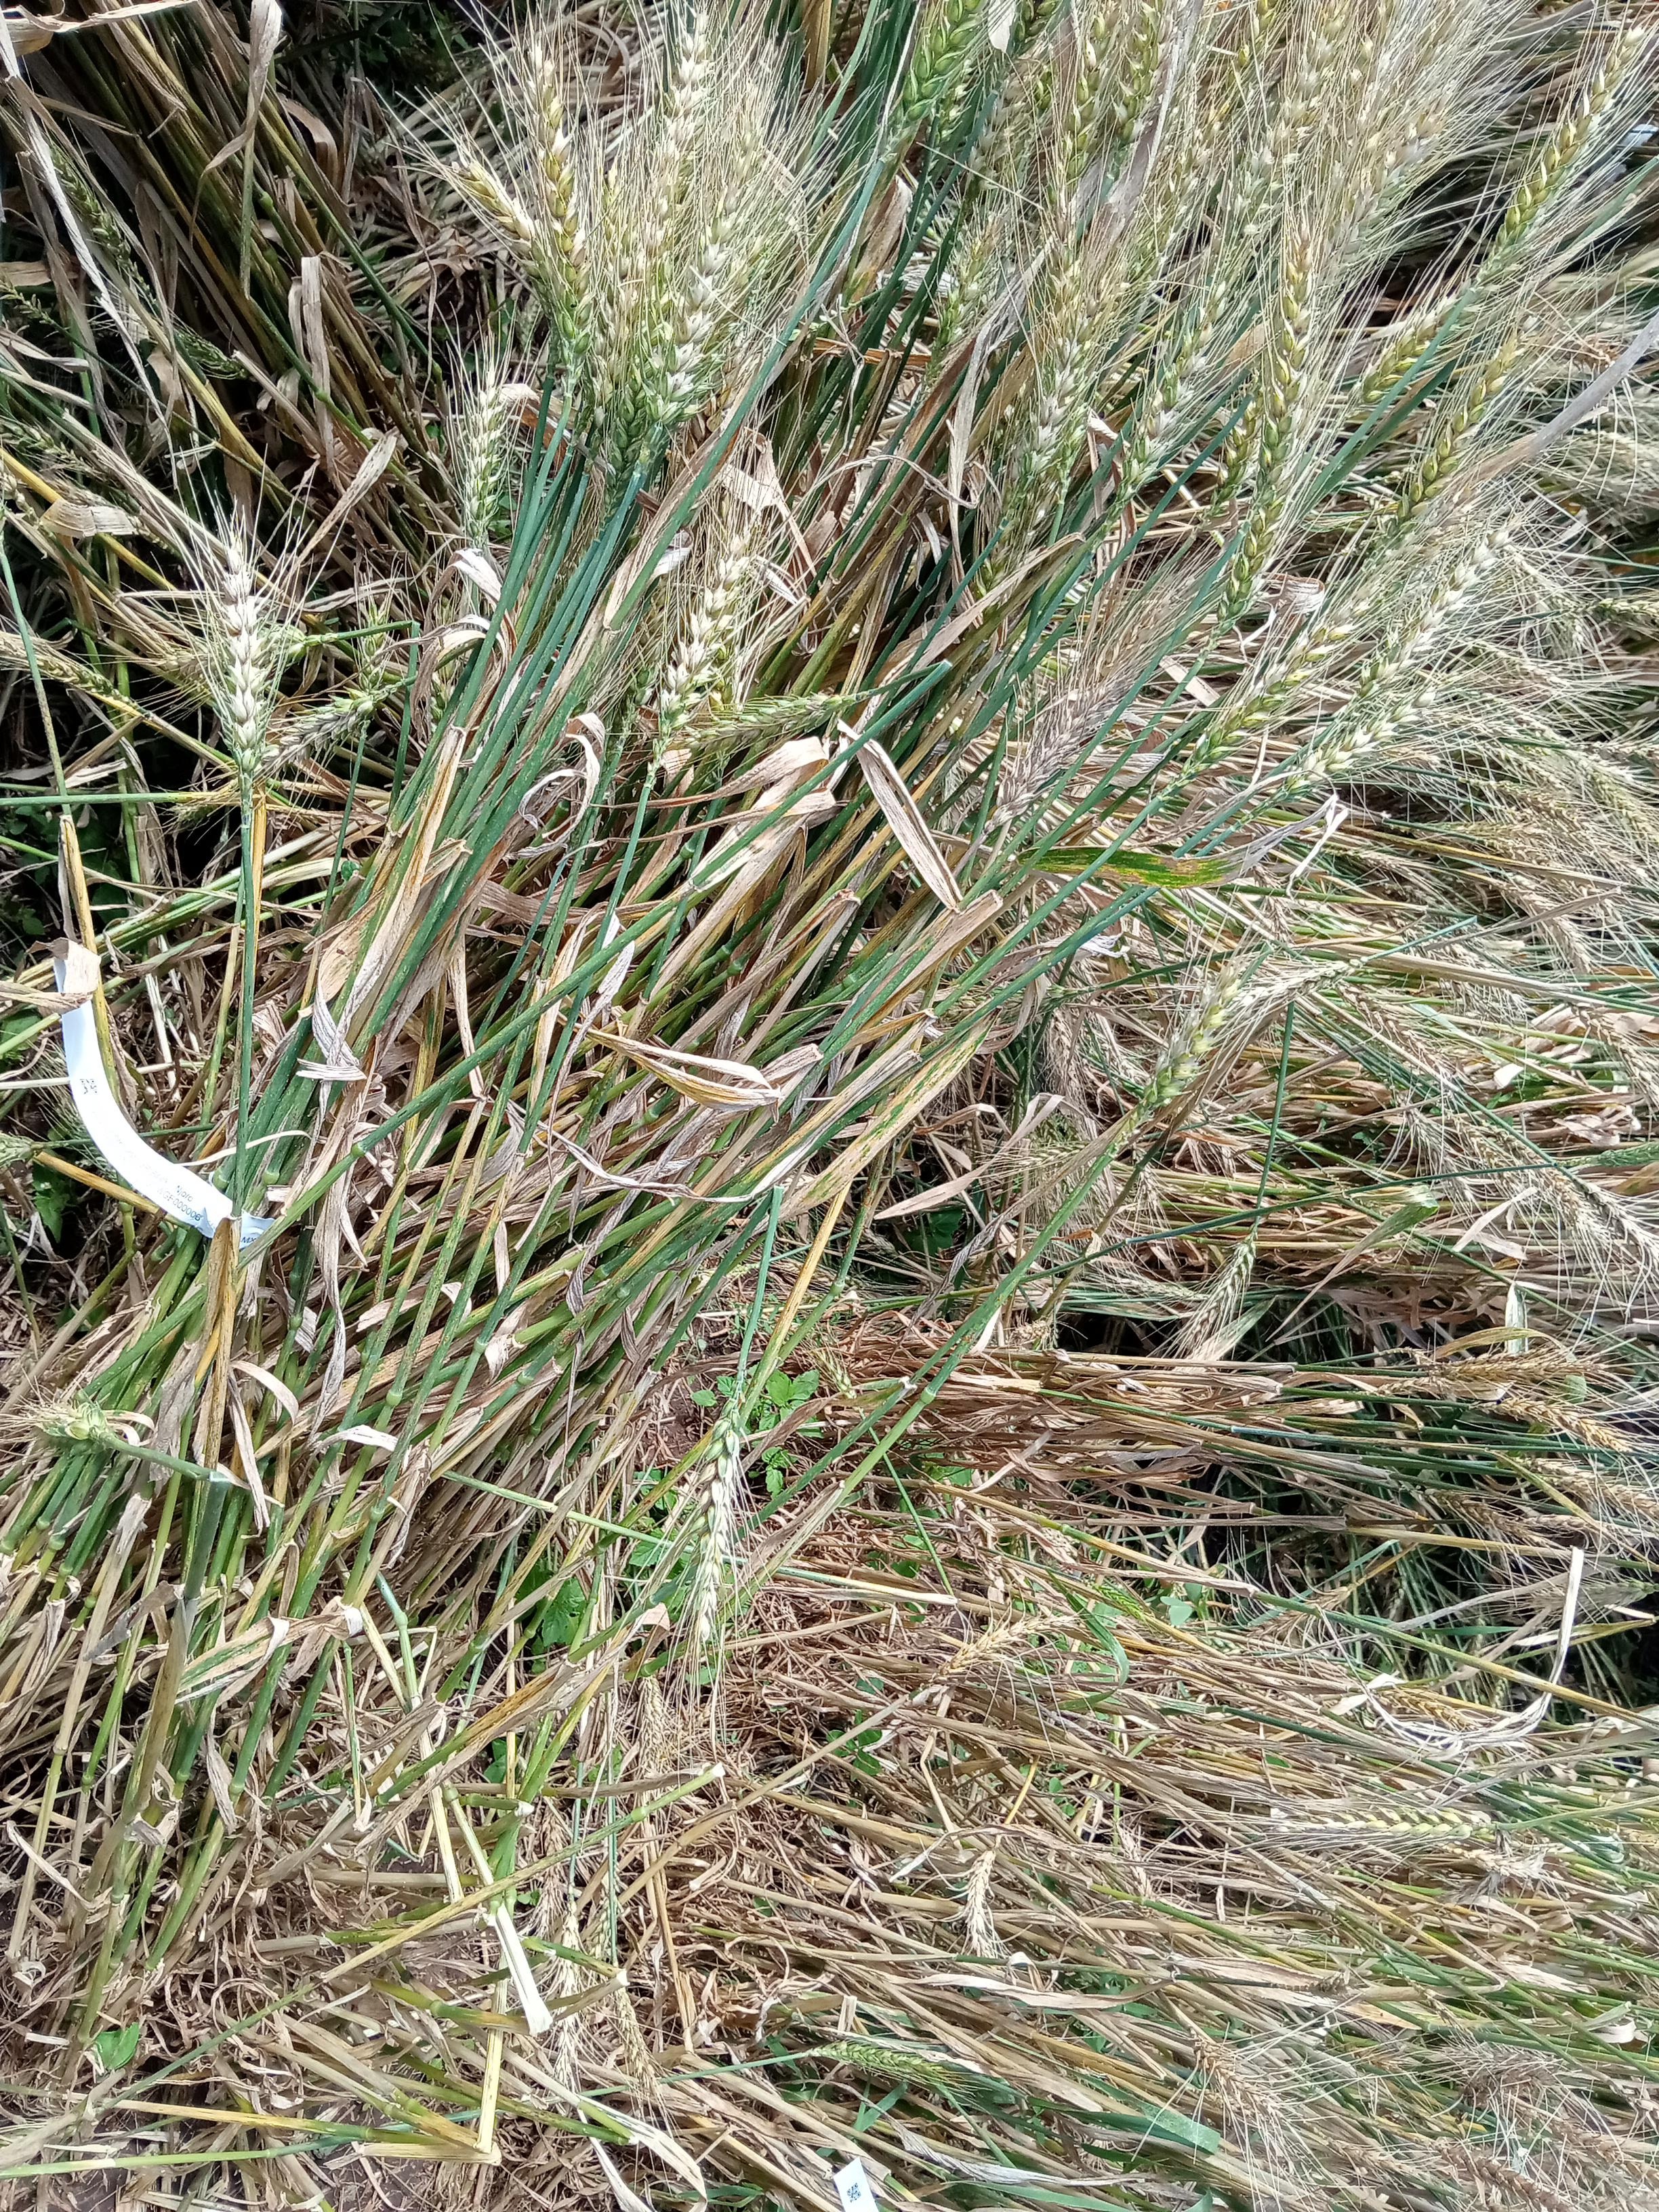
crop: wheat
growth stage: maturity
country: Kenya
